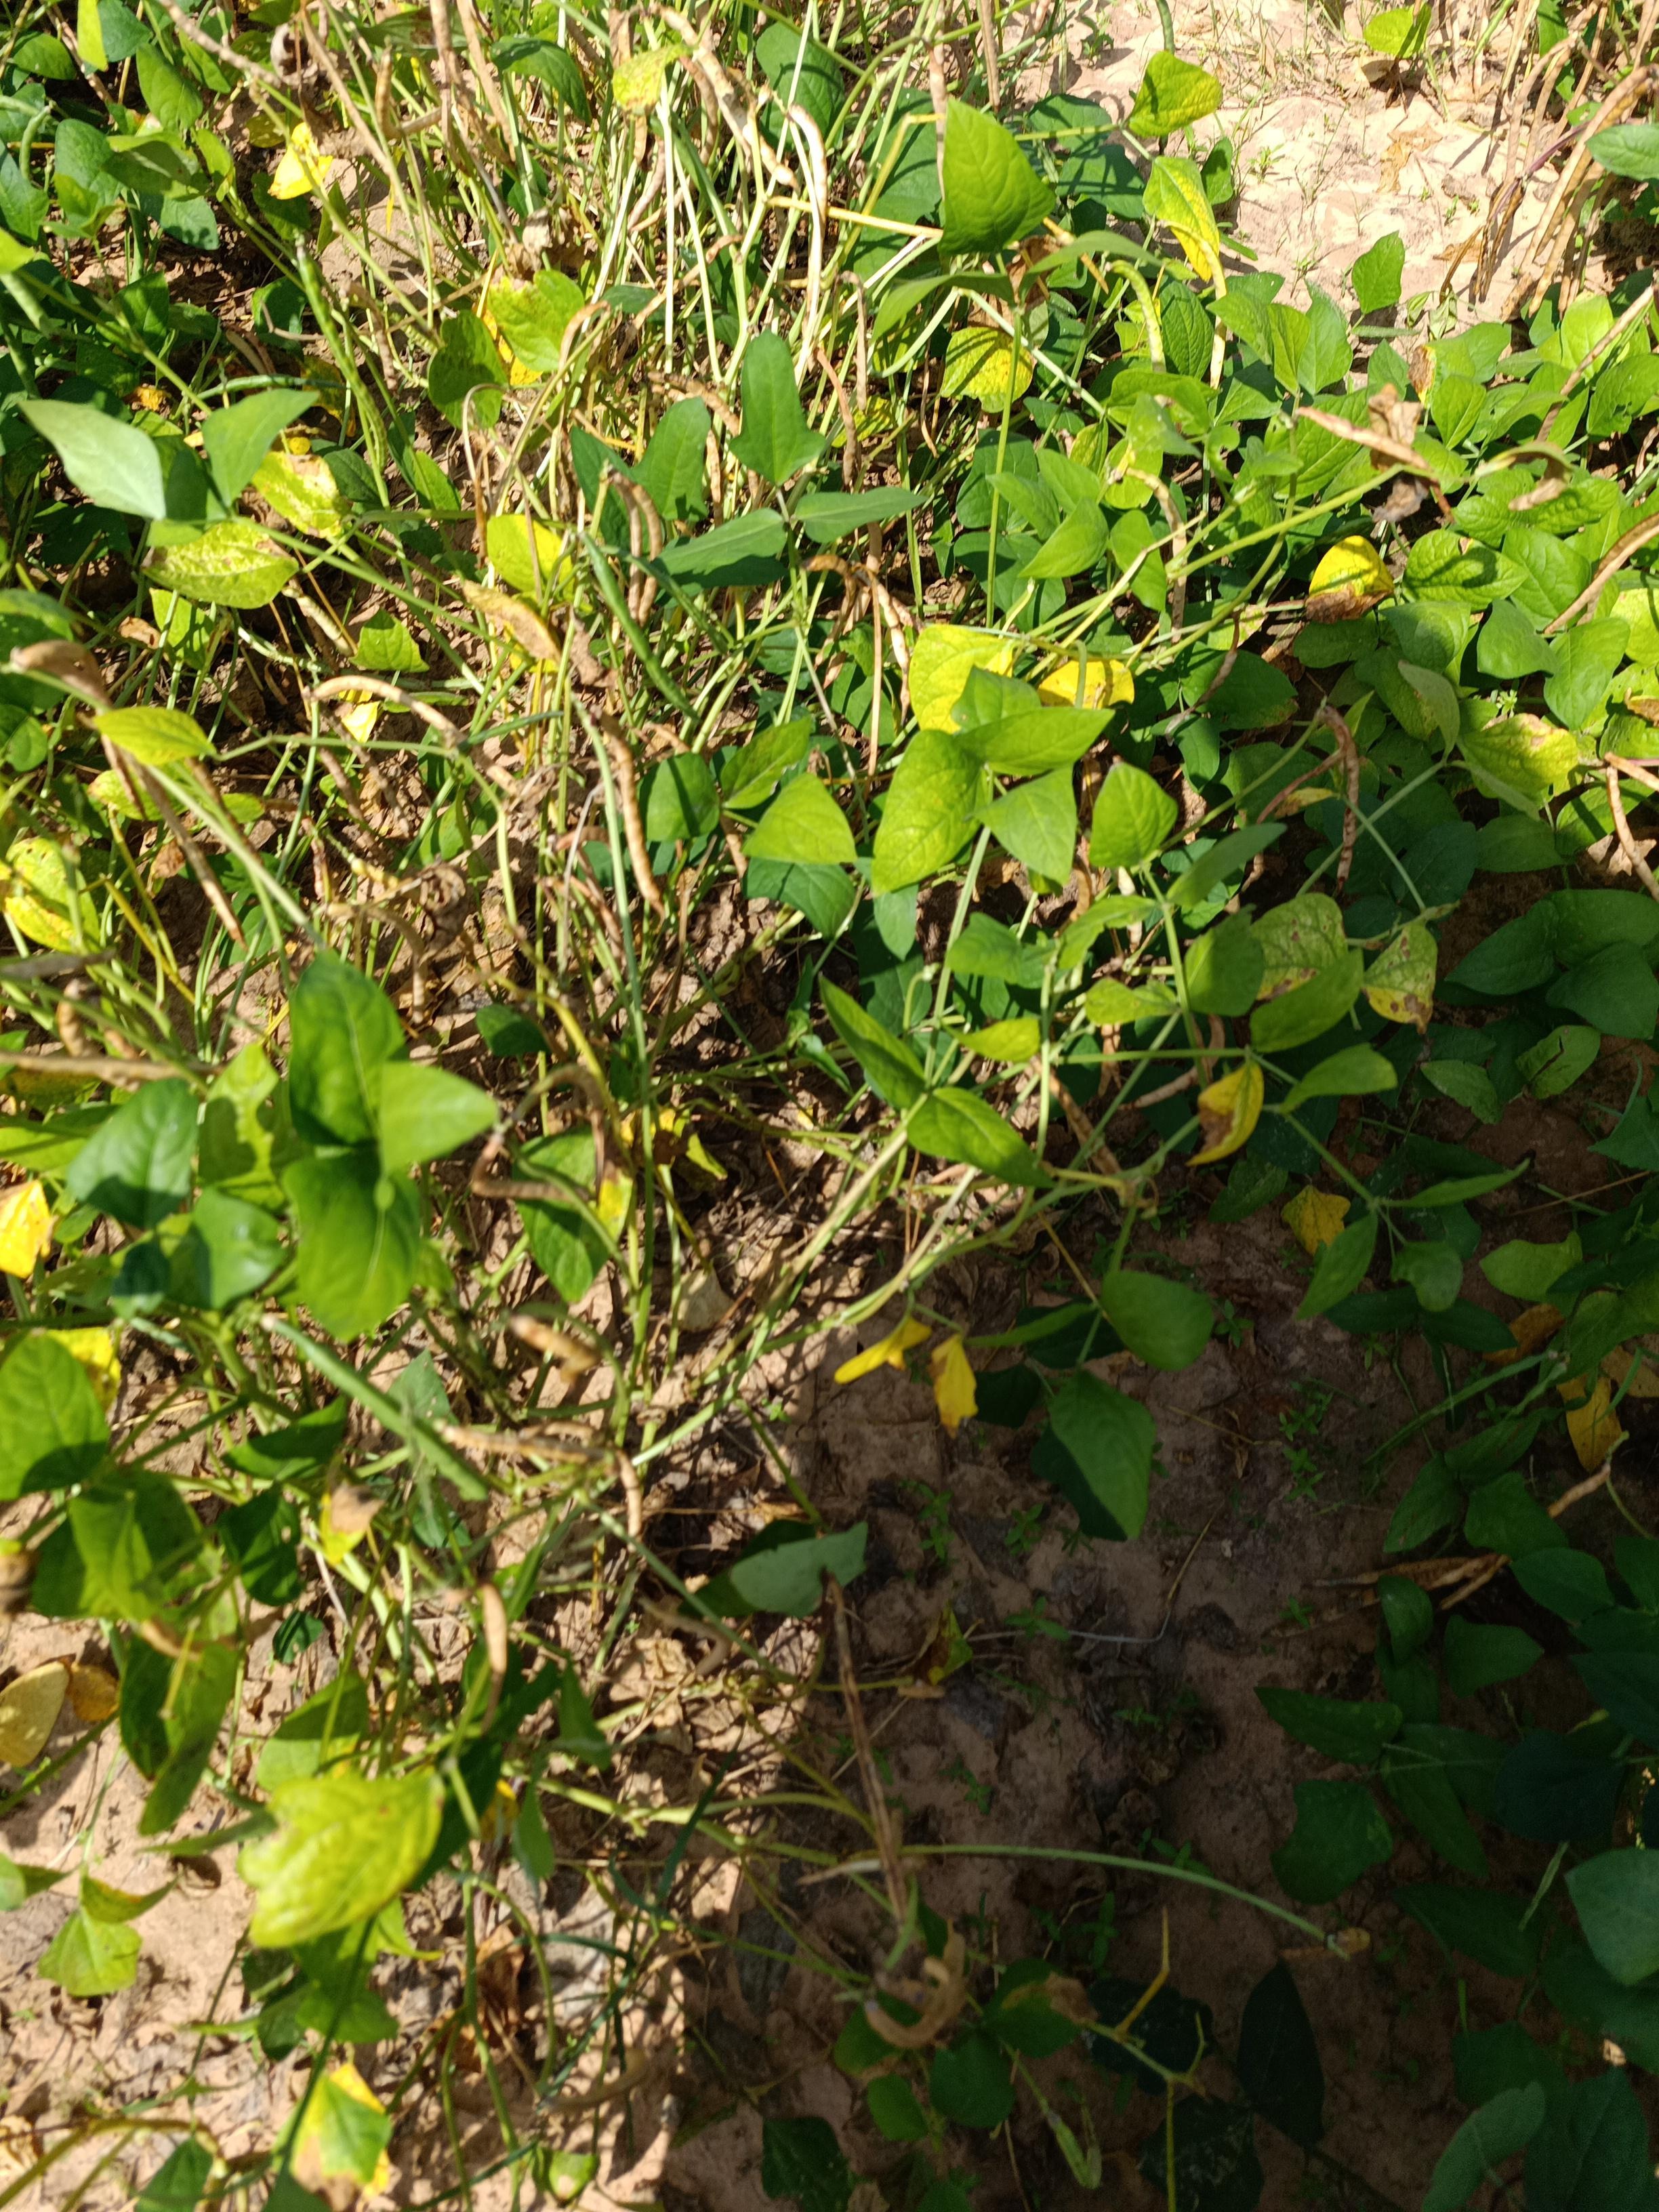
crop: cowpea
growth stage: maturity
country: Nigeria
